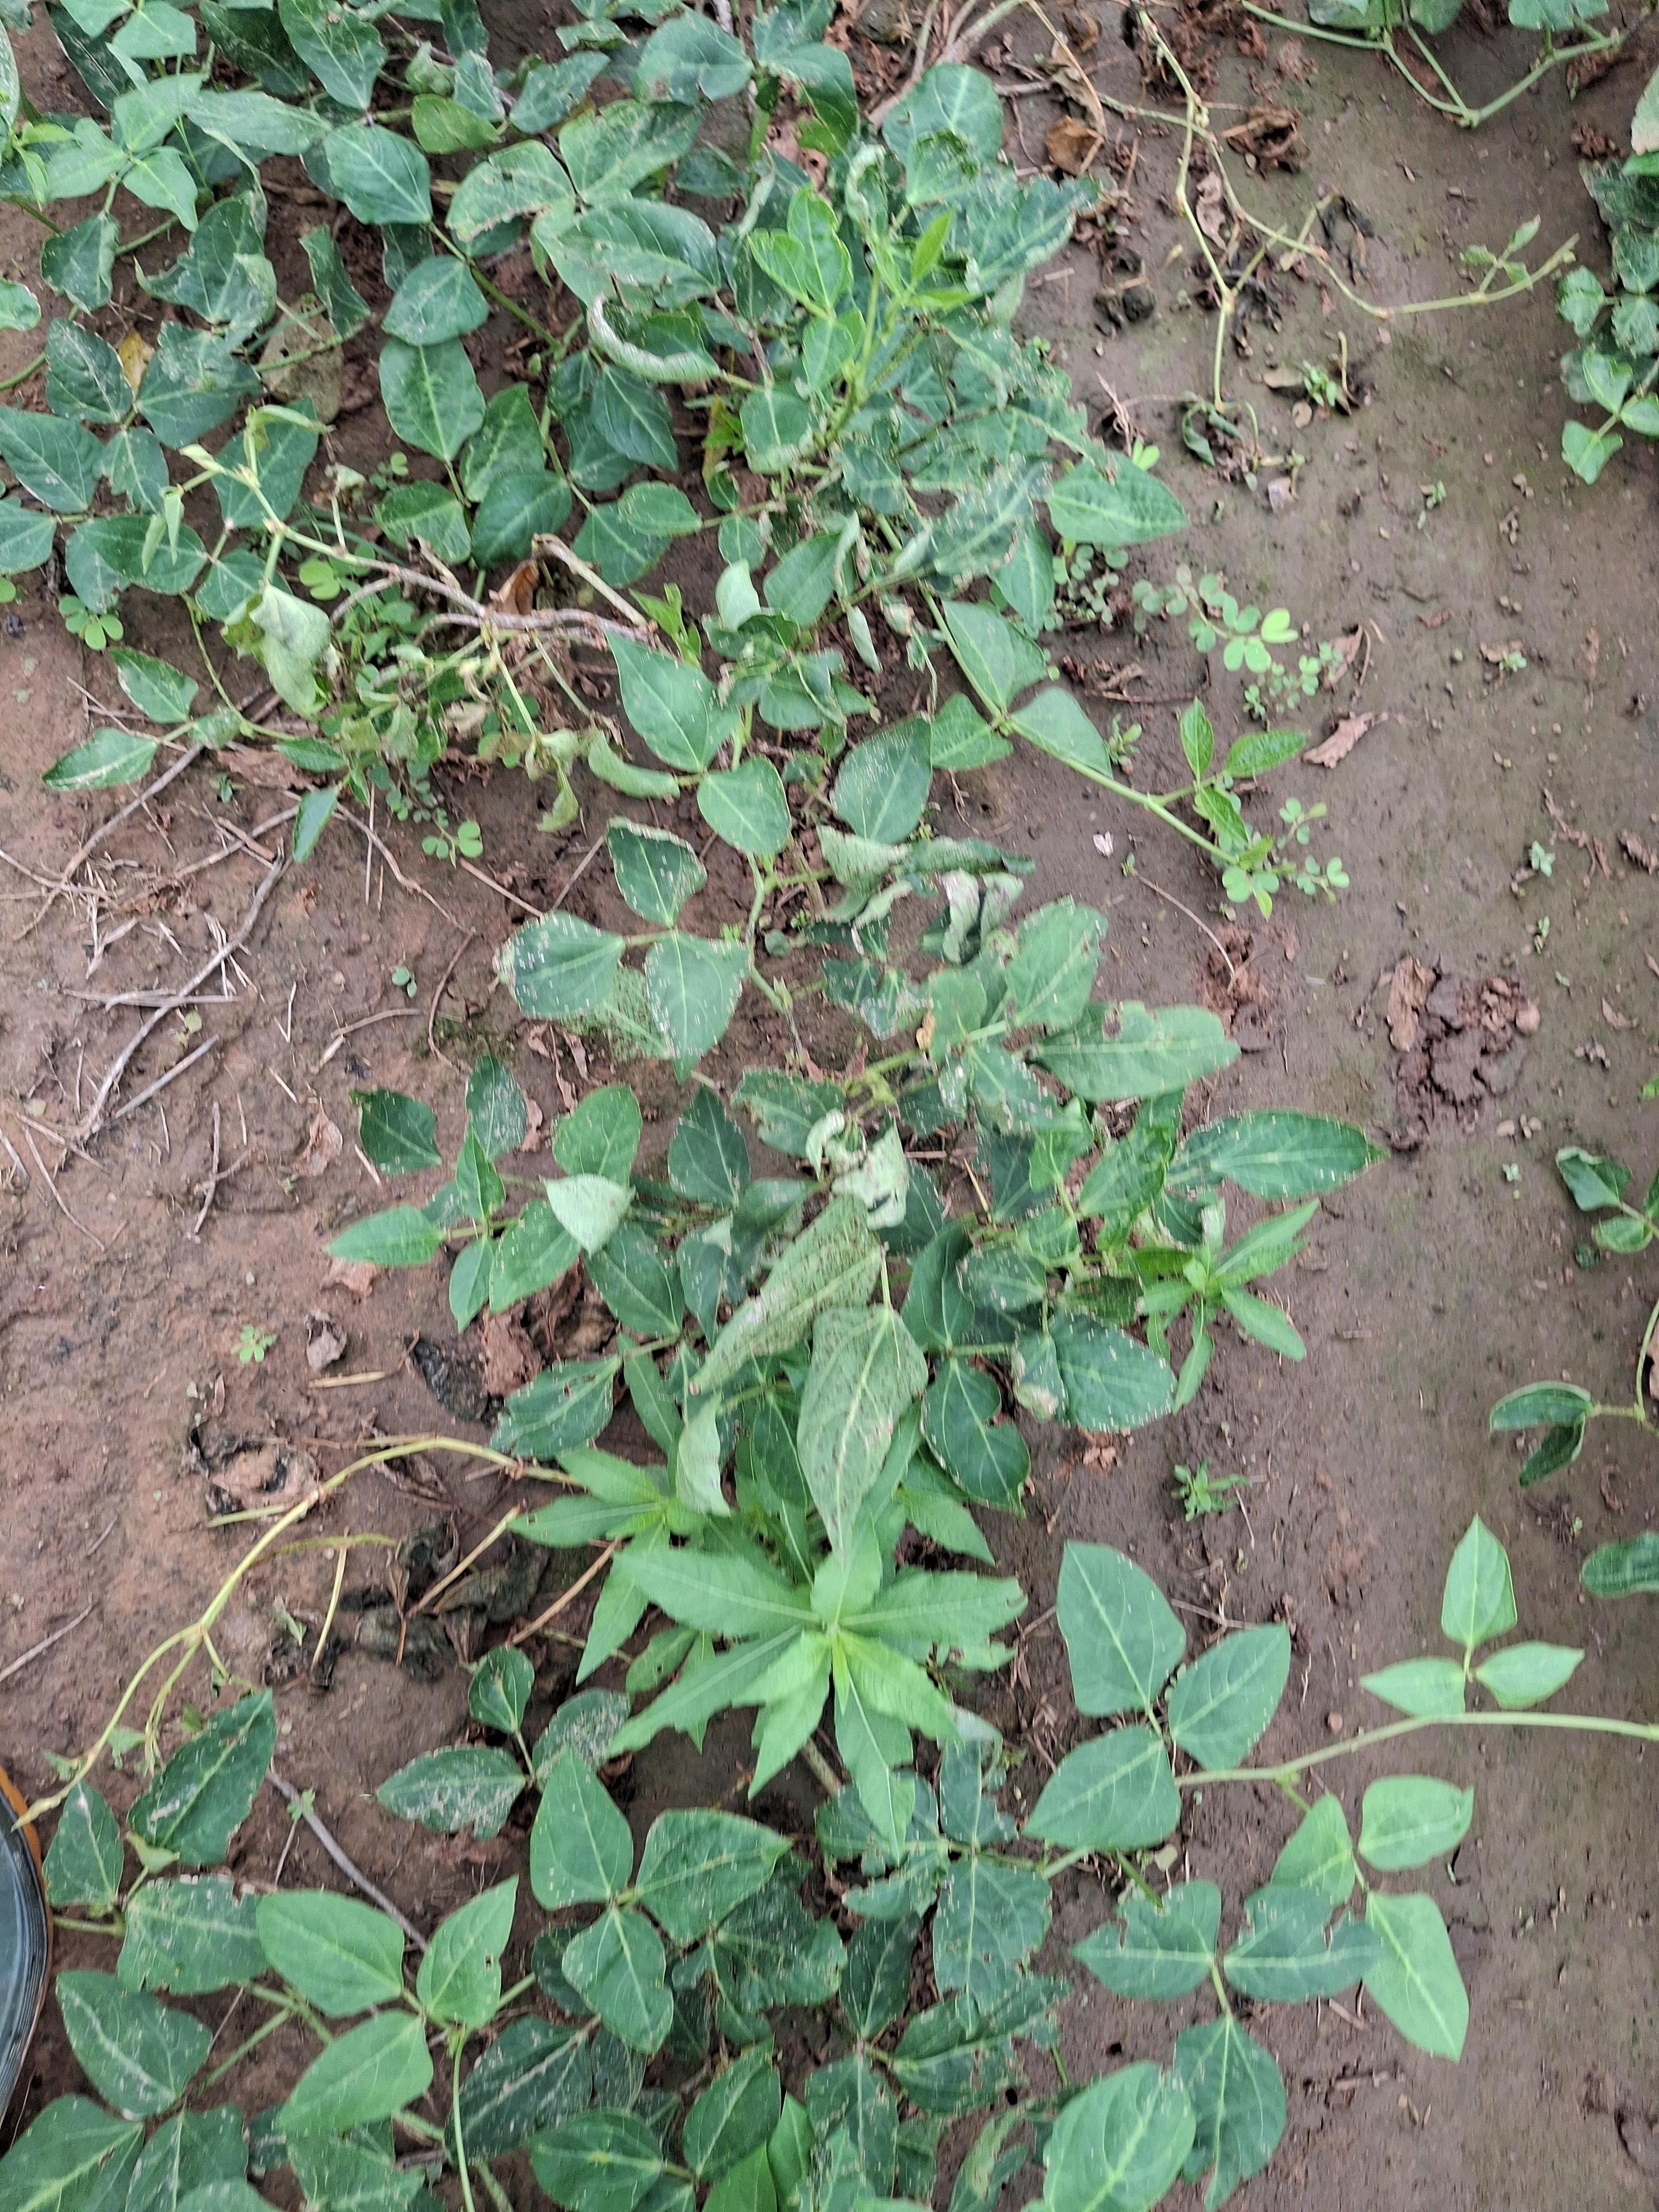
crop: cowpea
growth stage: vegetative
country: Nigeria
